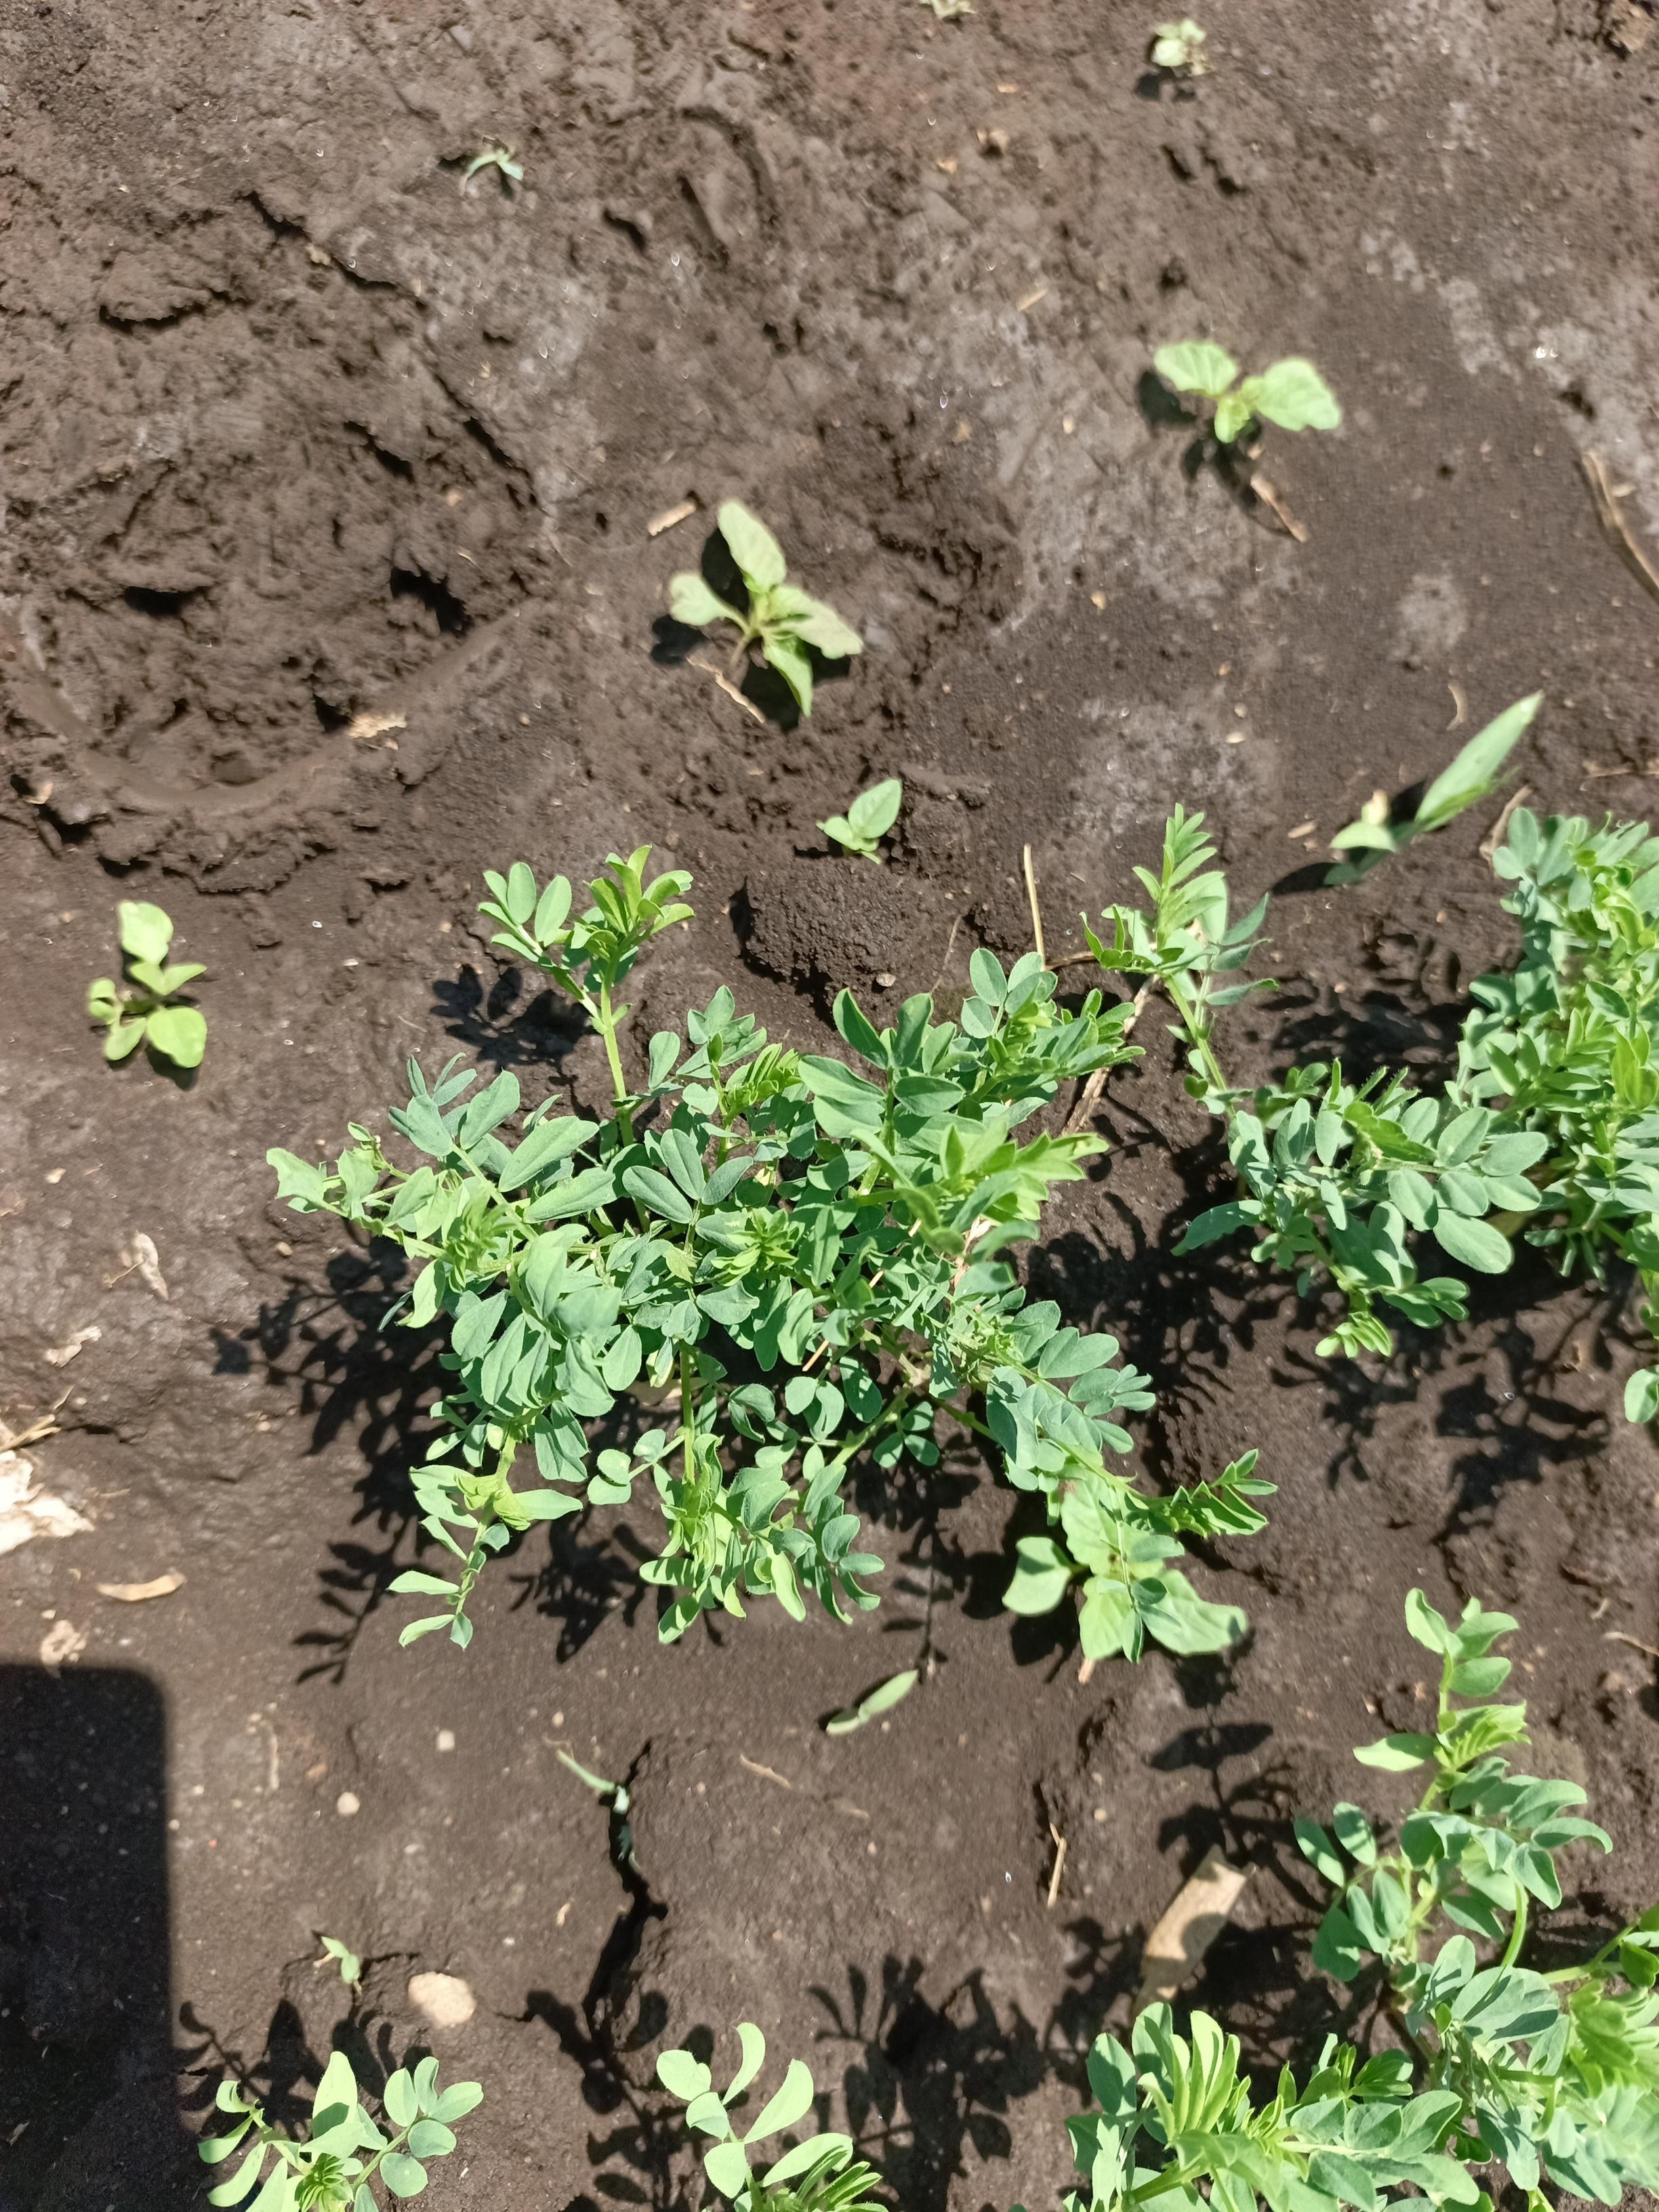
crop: lentil
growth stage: vegetative
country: Tanzania
